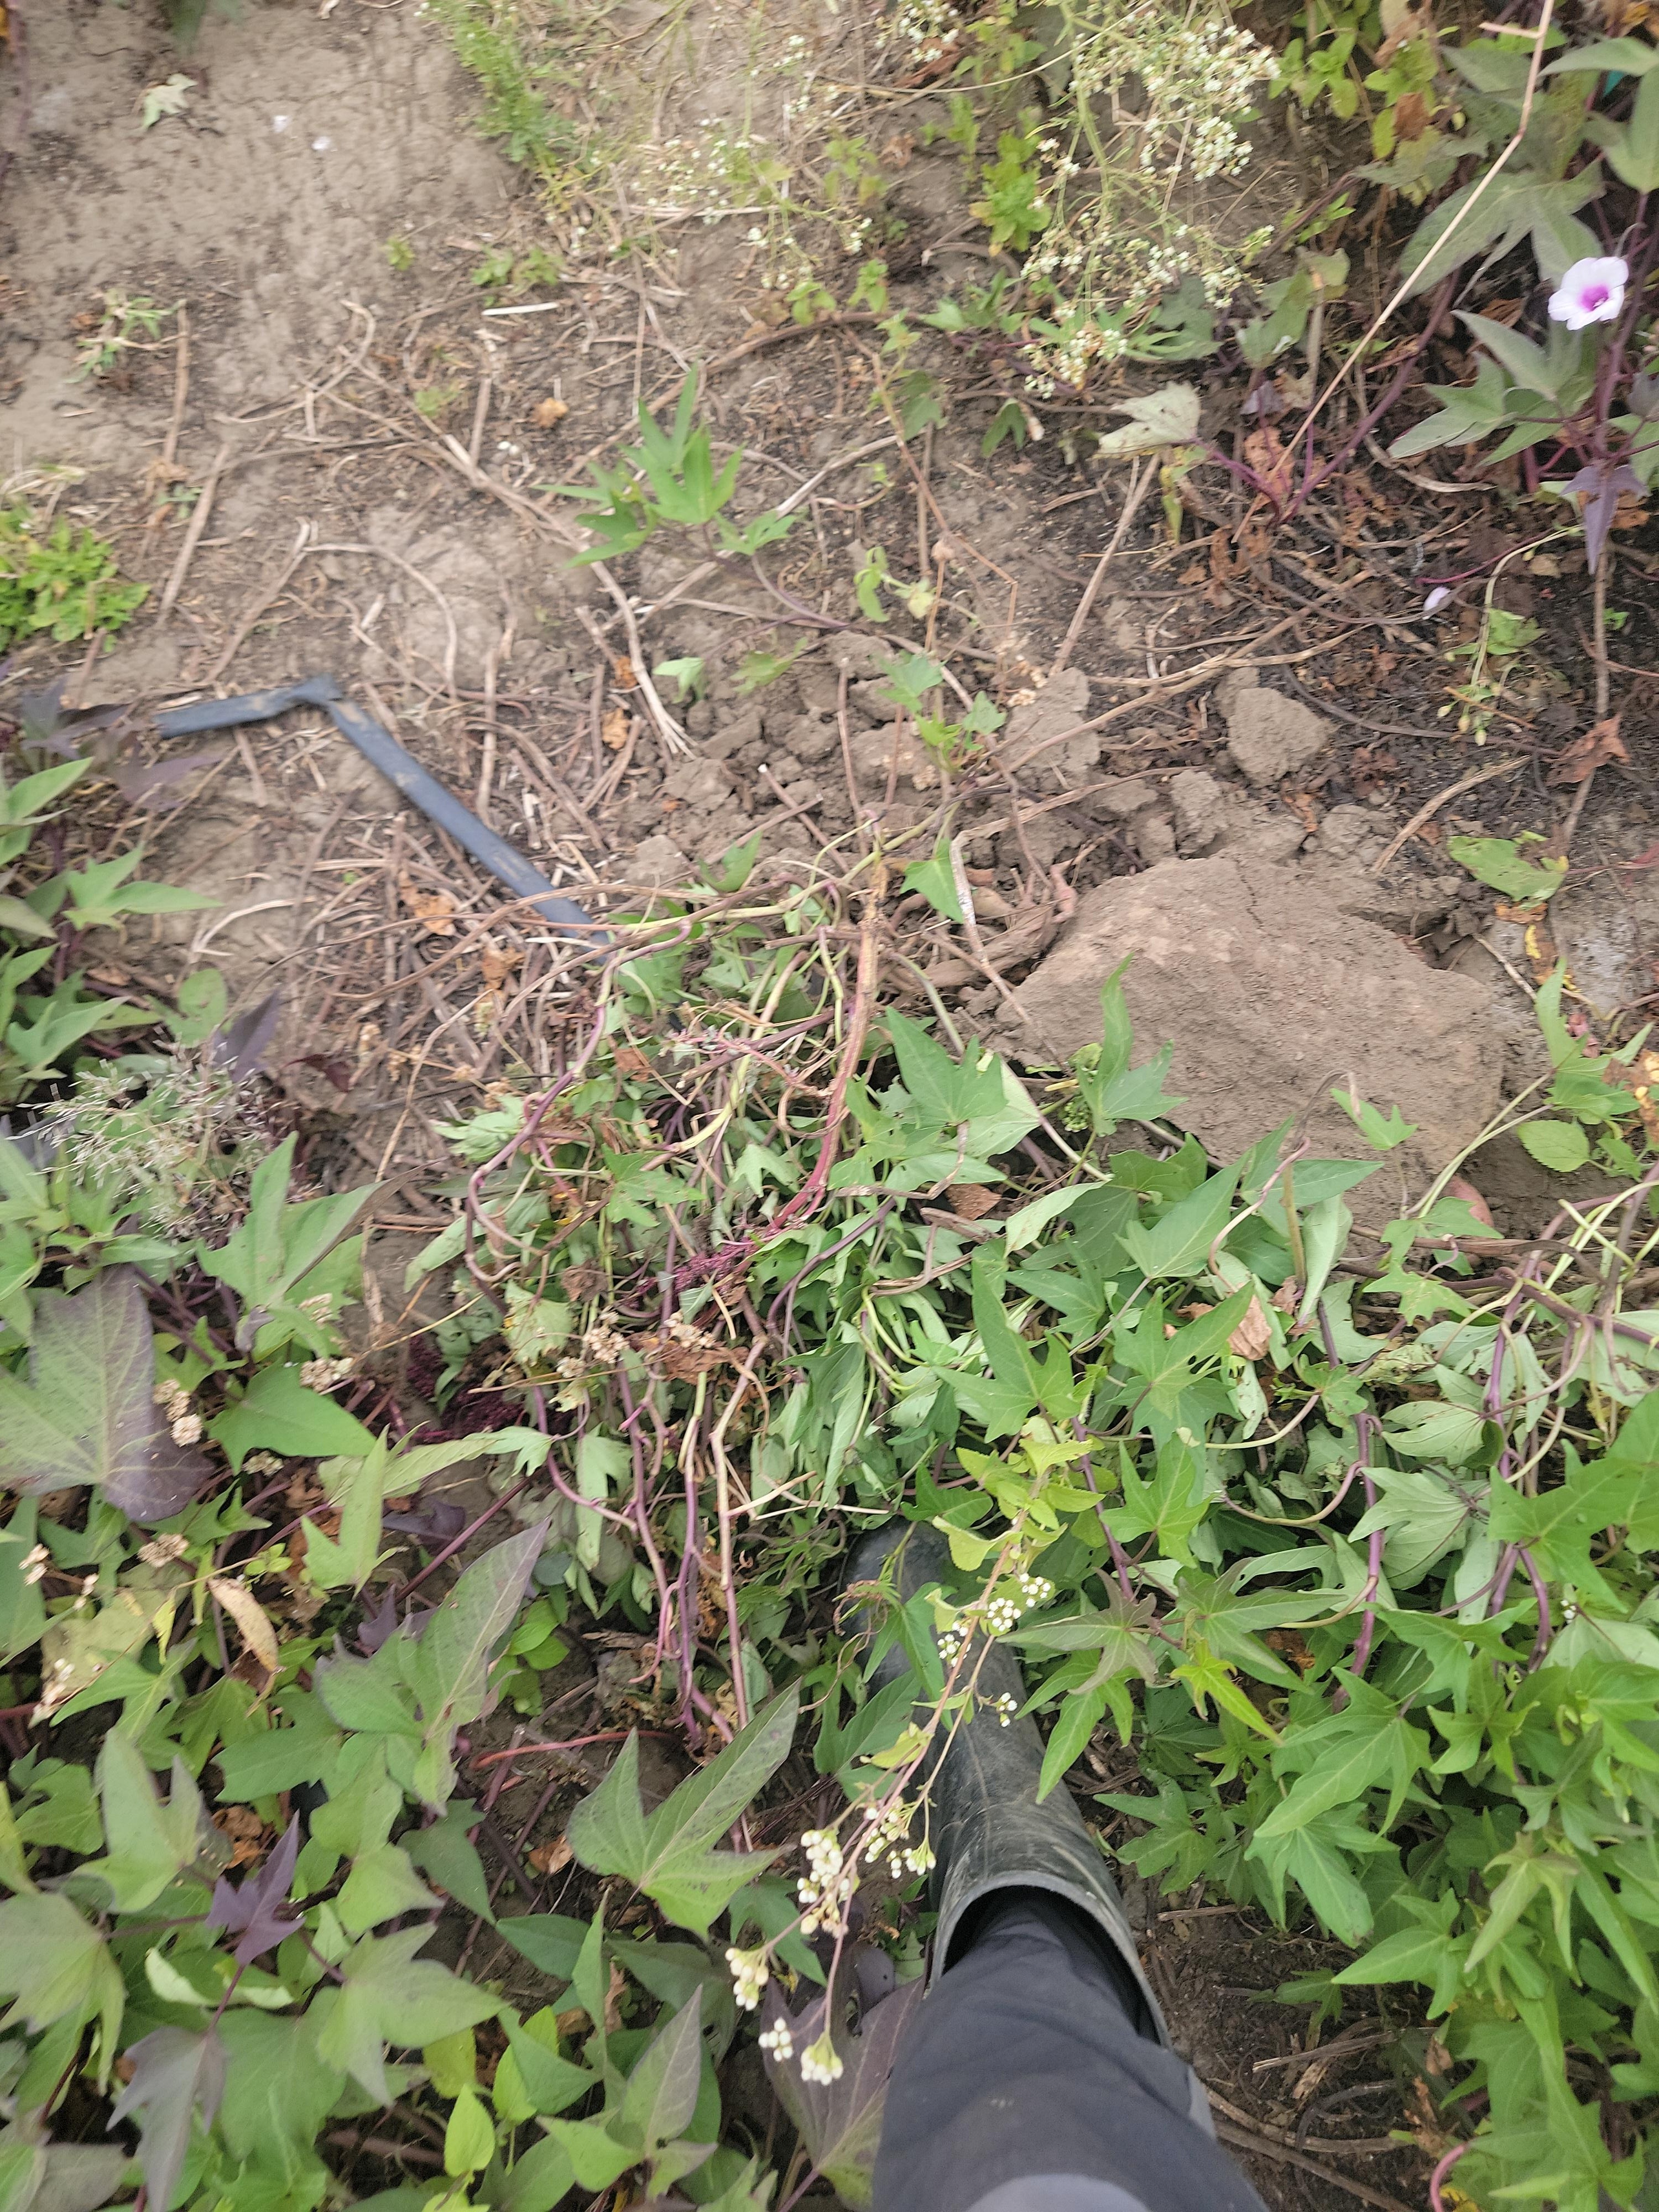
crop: sweet potato
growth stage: flowering
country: Tanzania
